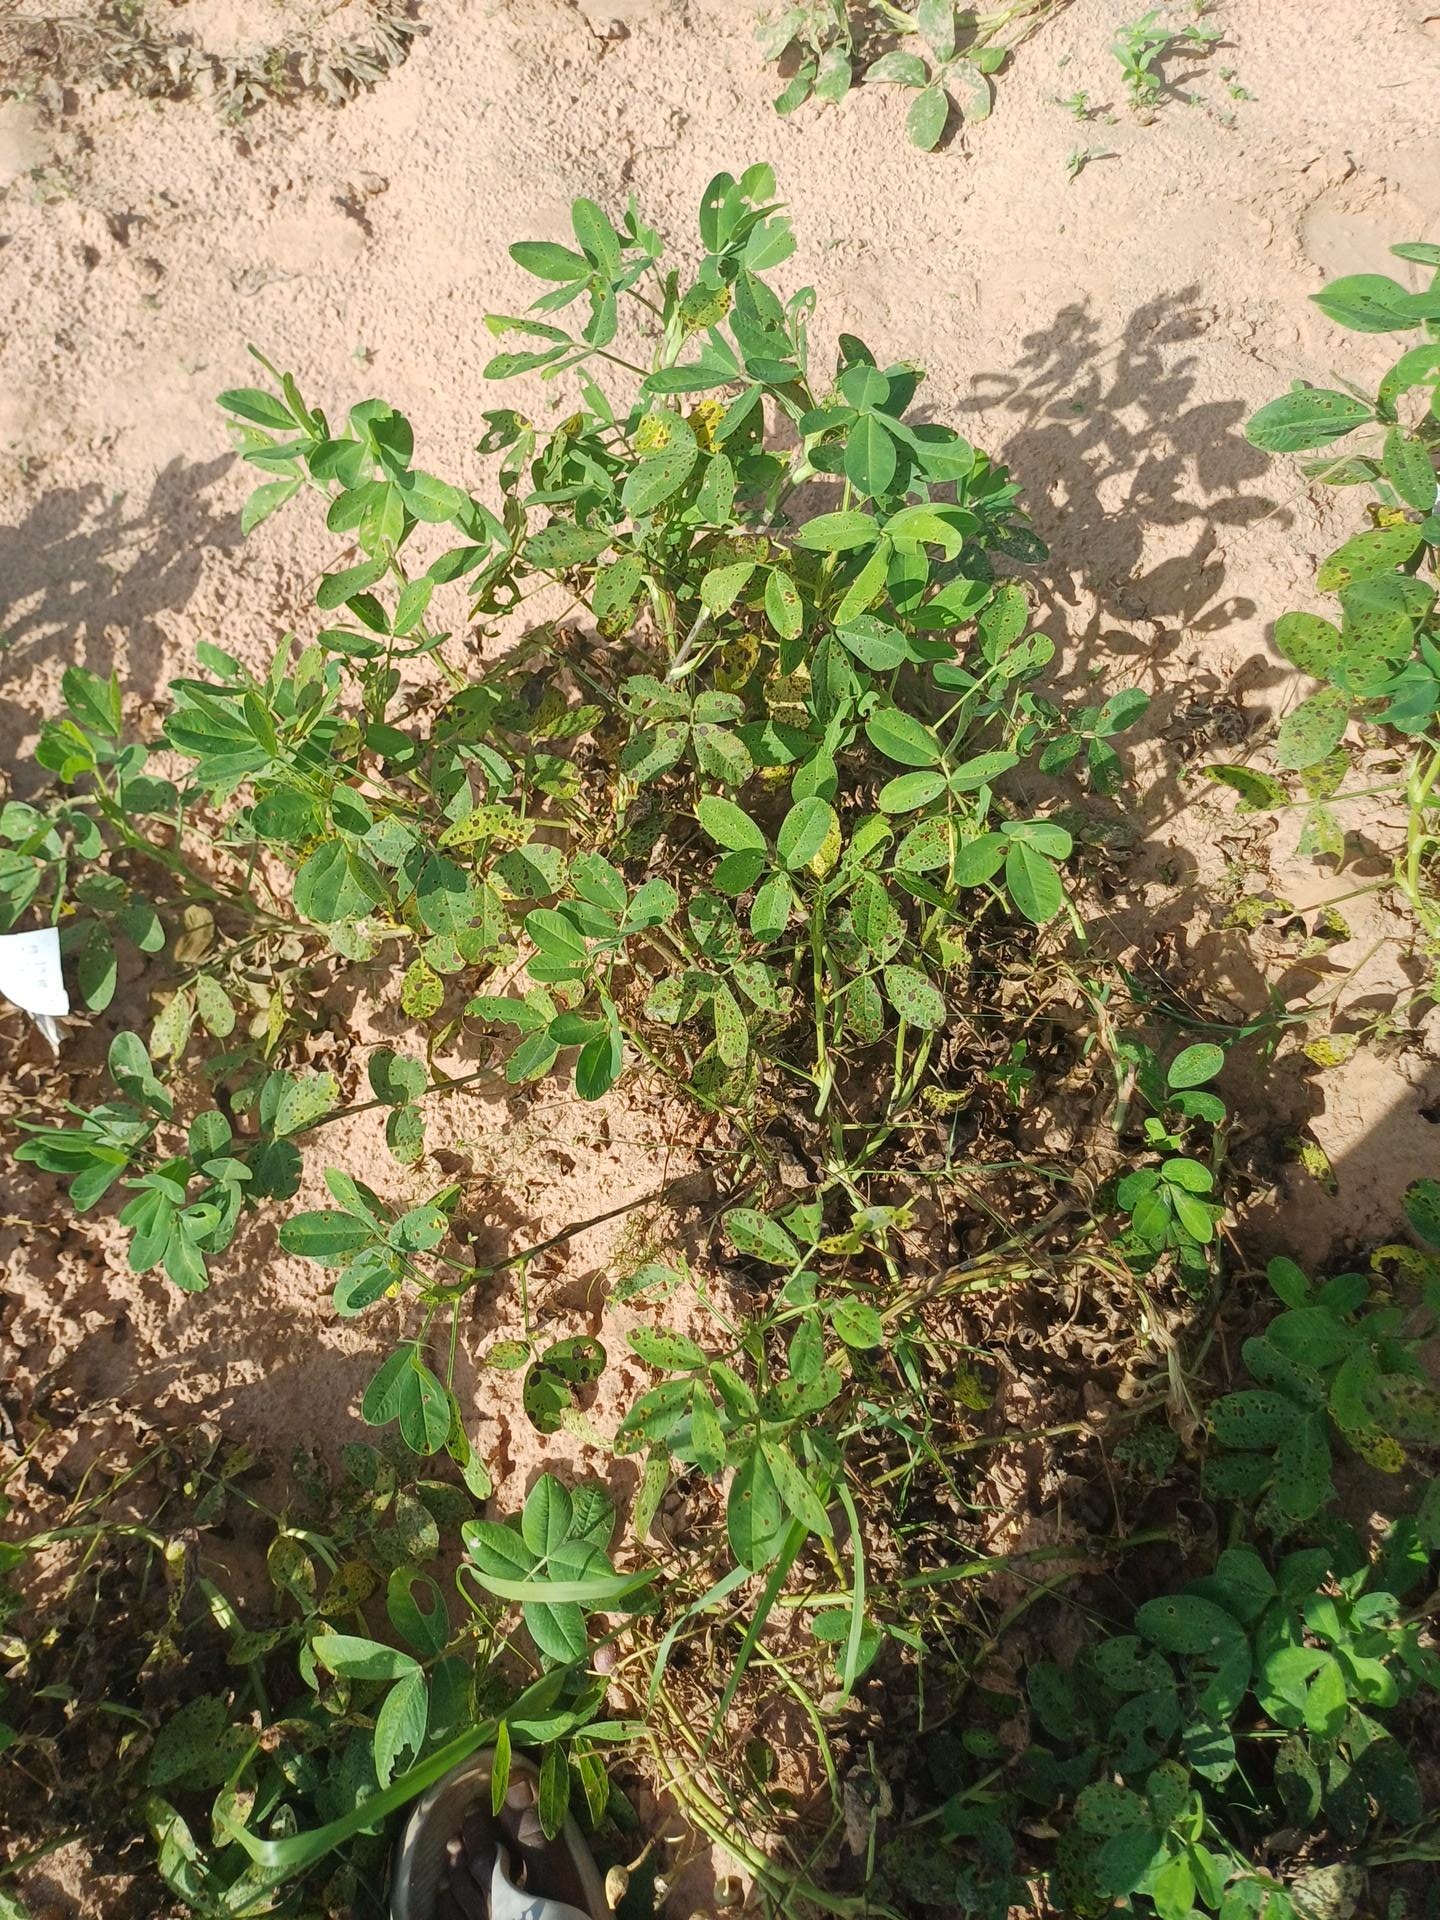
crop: groundnut
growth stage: flowering
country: Senegal
